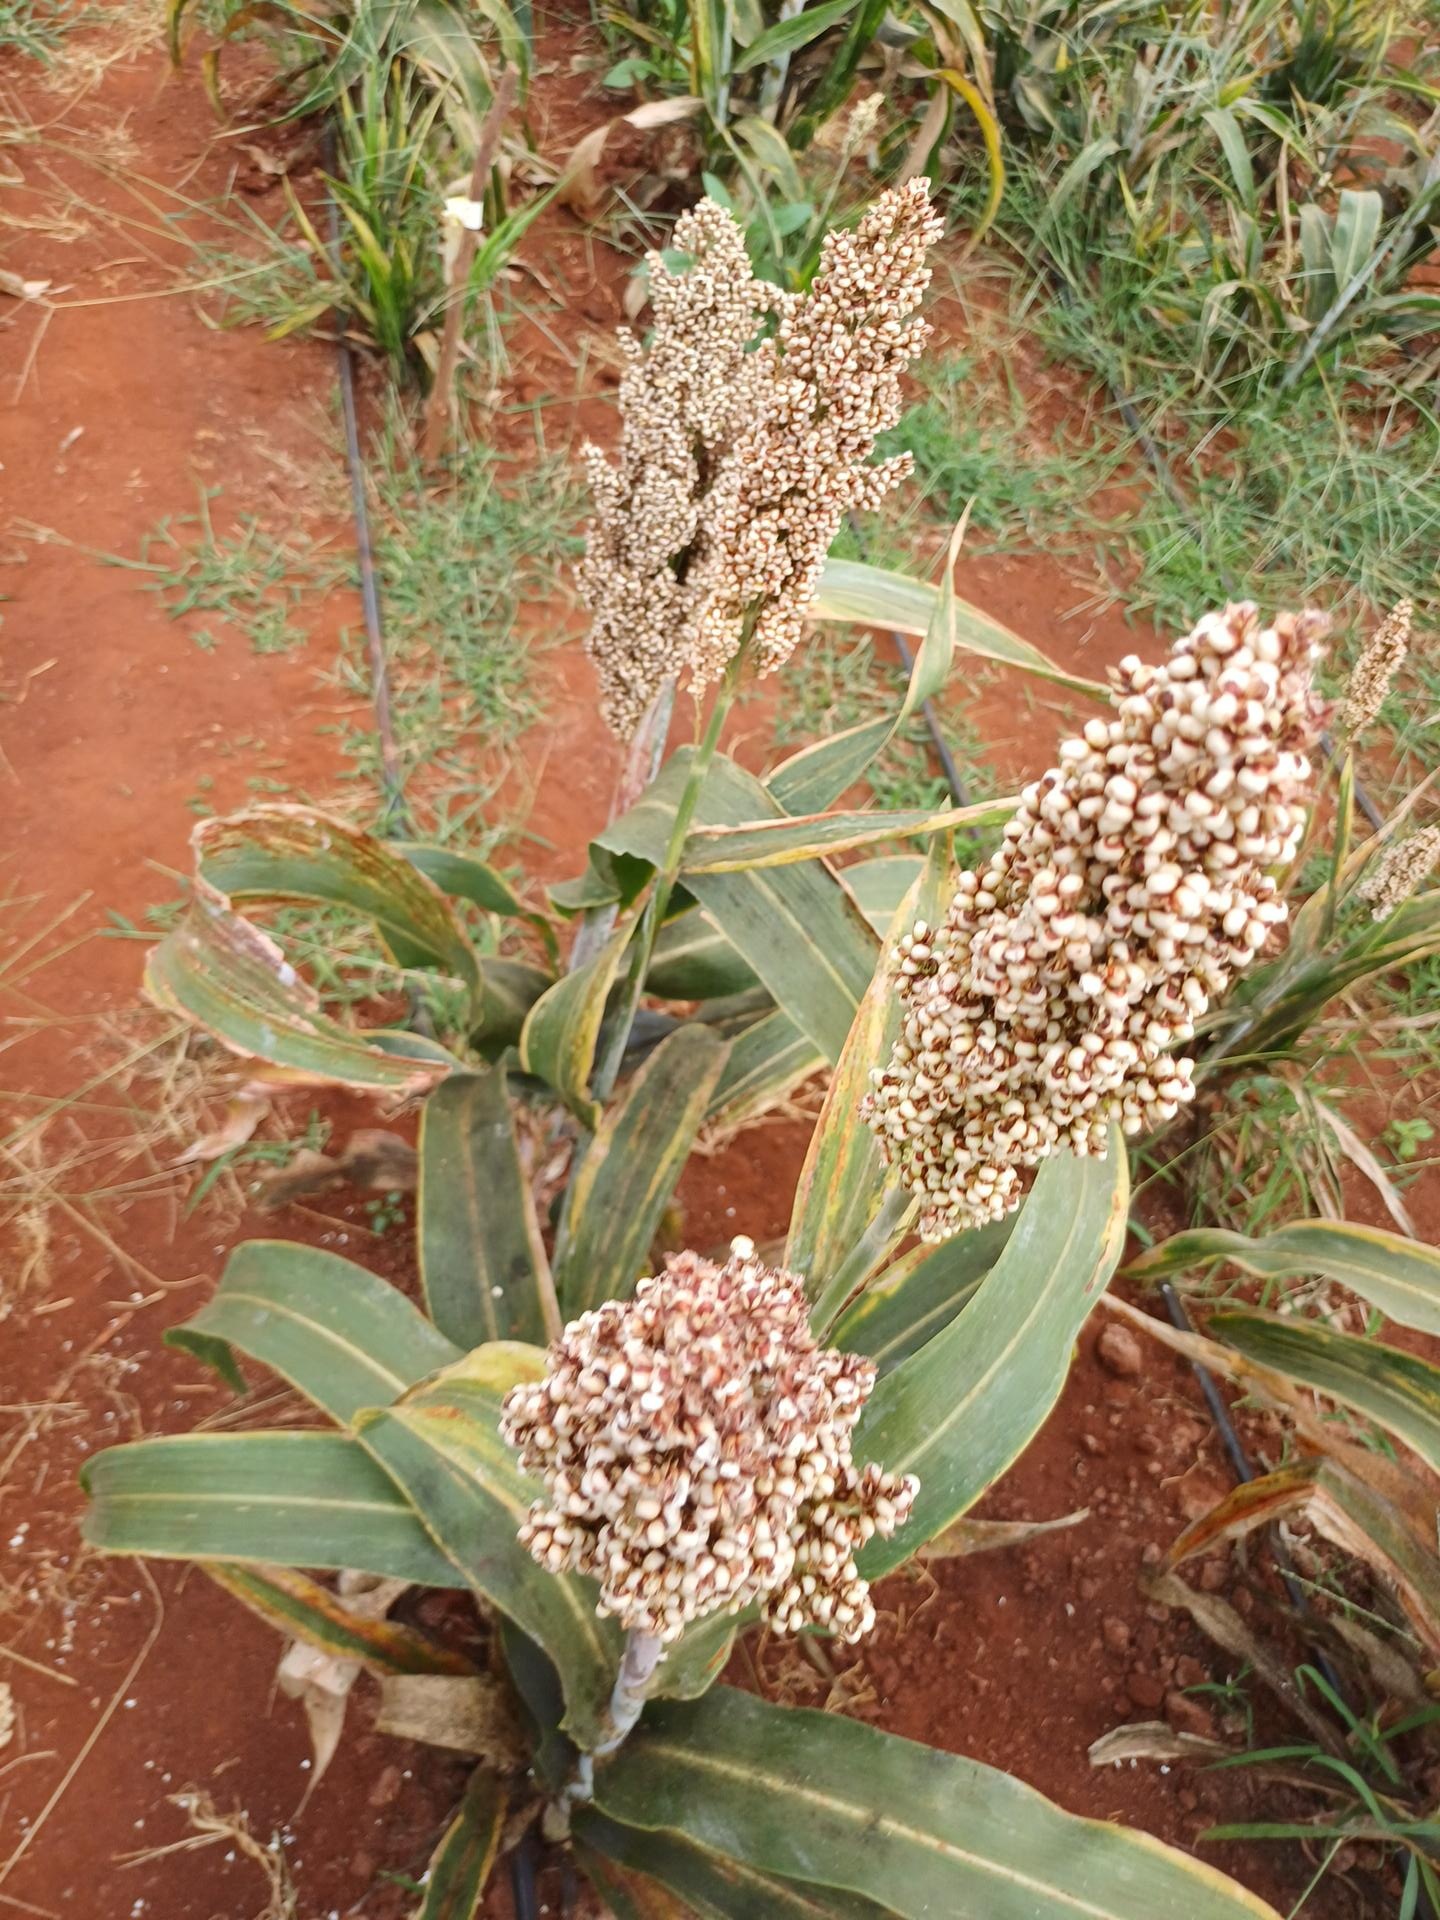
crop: sorghum
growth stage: maturity
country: Kenya
